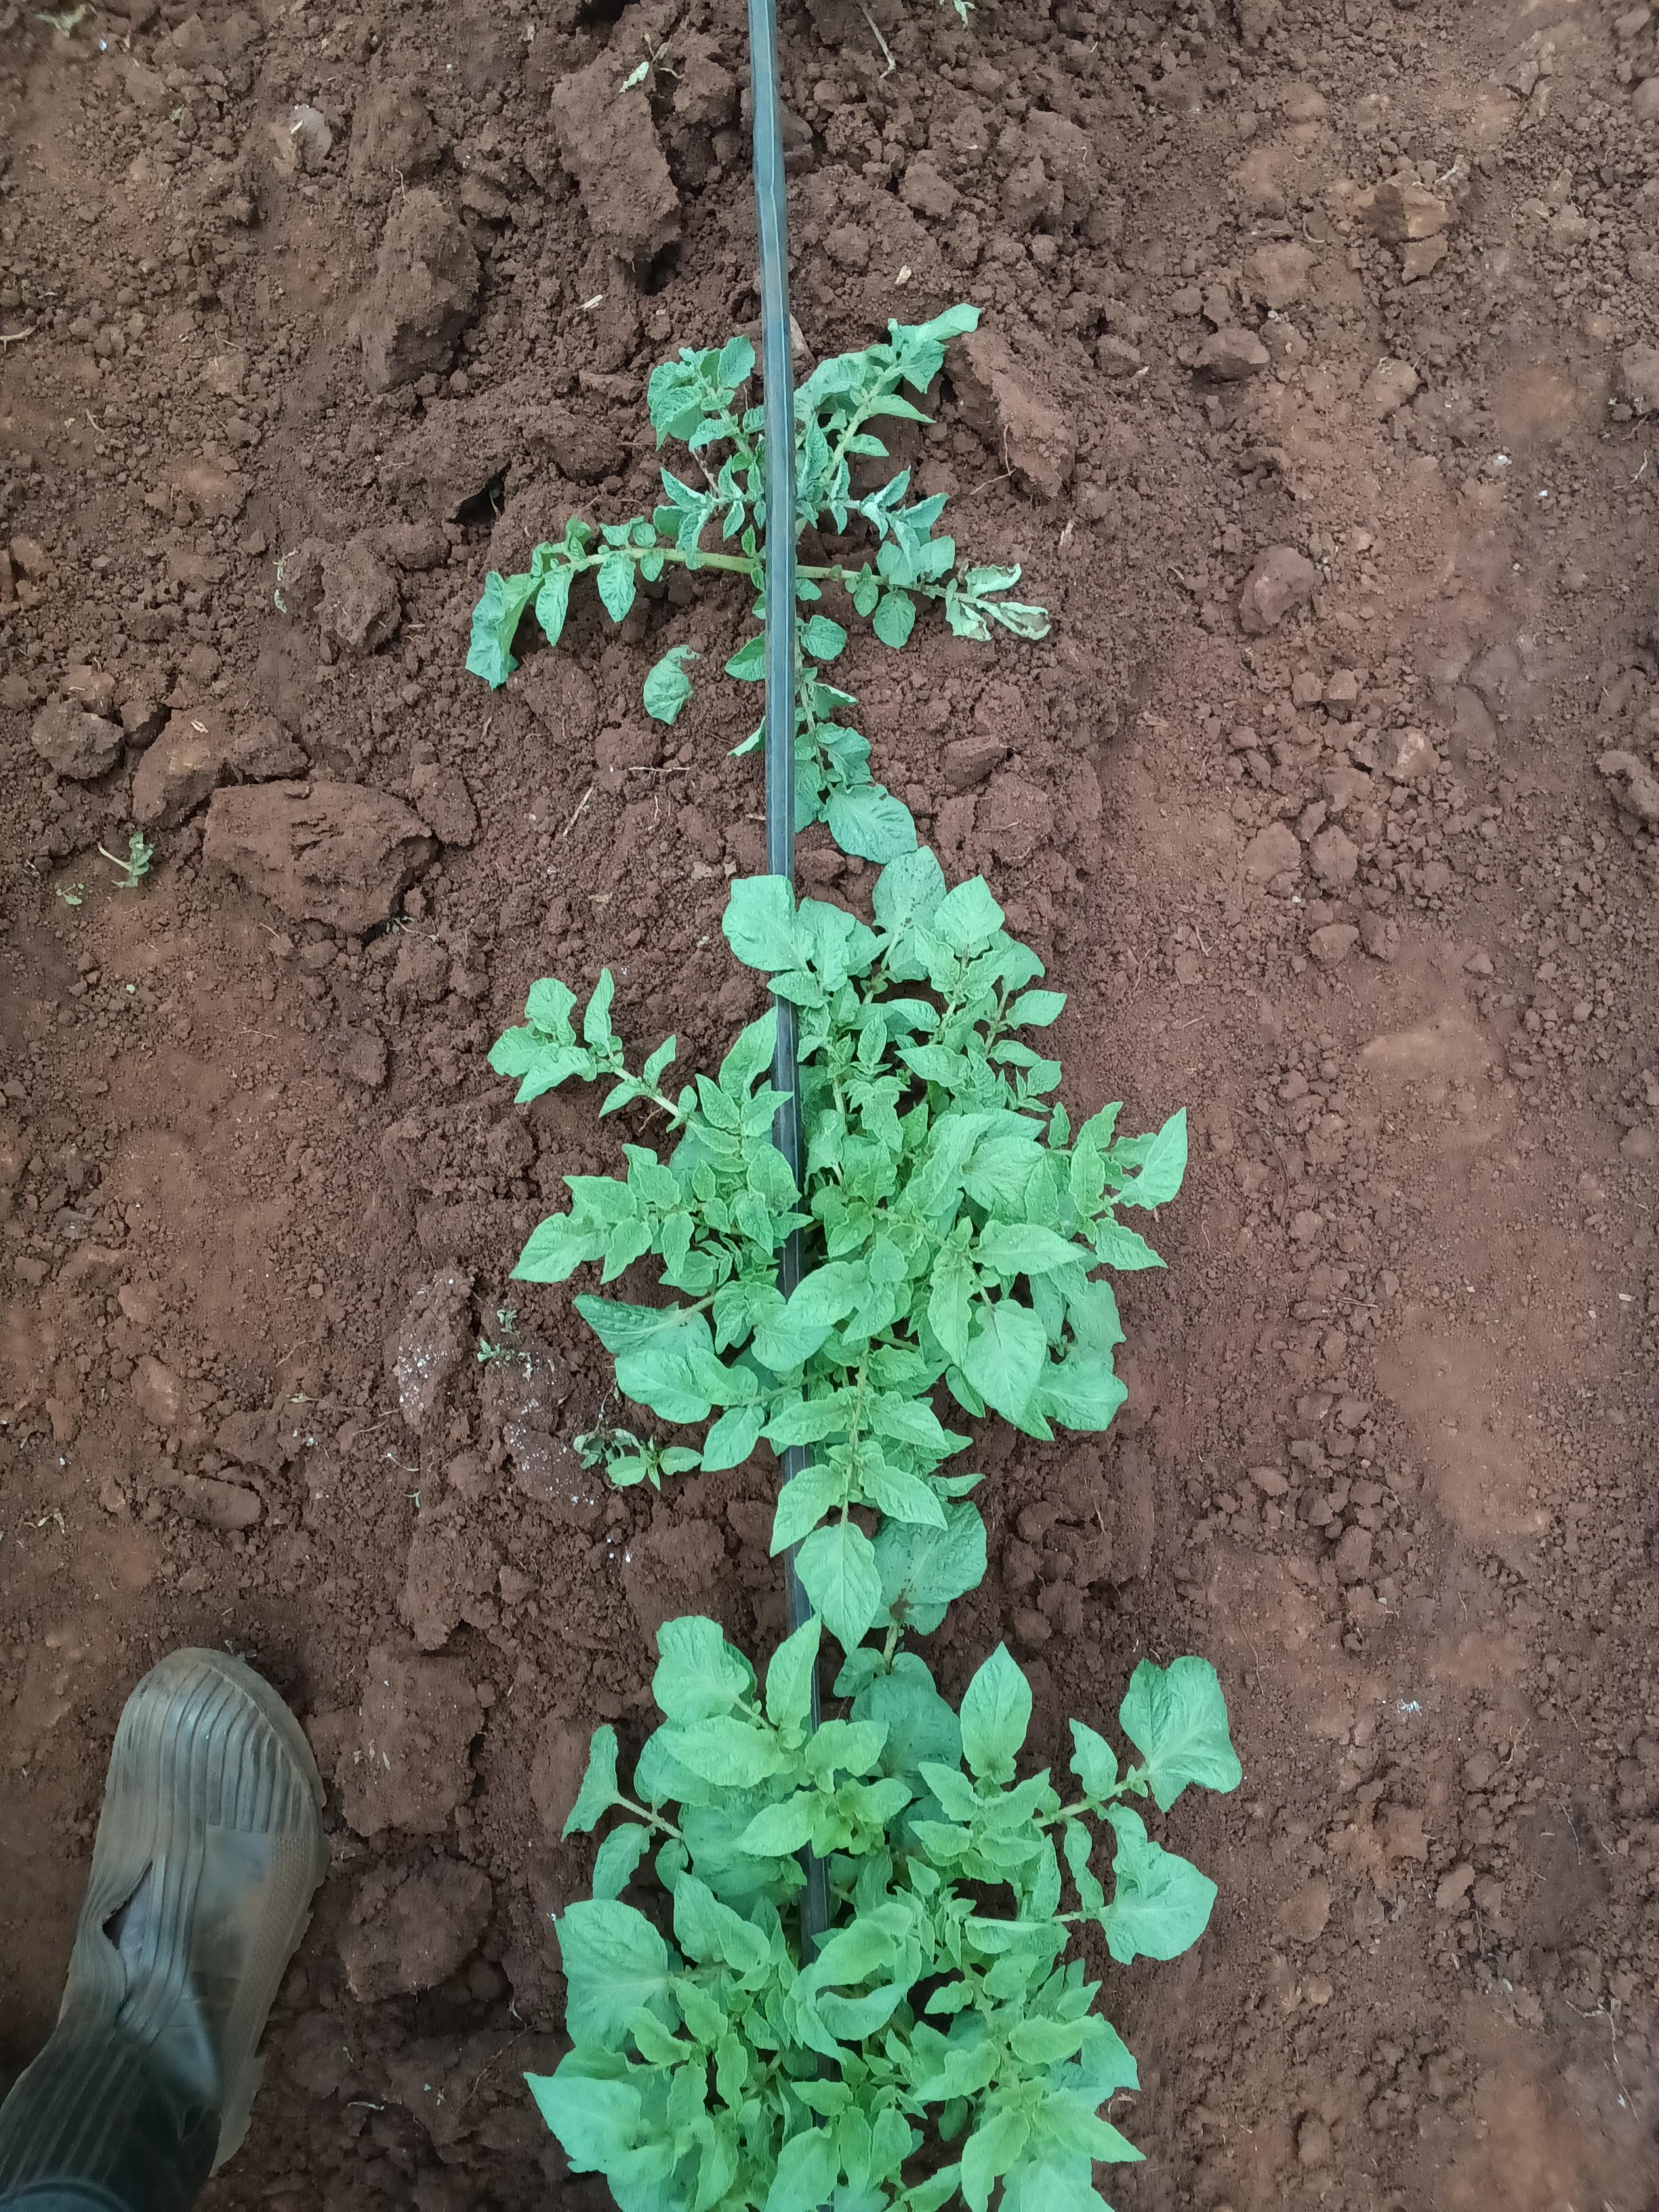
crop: potato
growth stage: vegetative
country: Kenya
